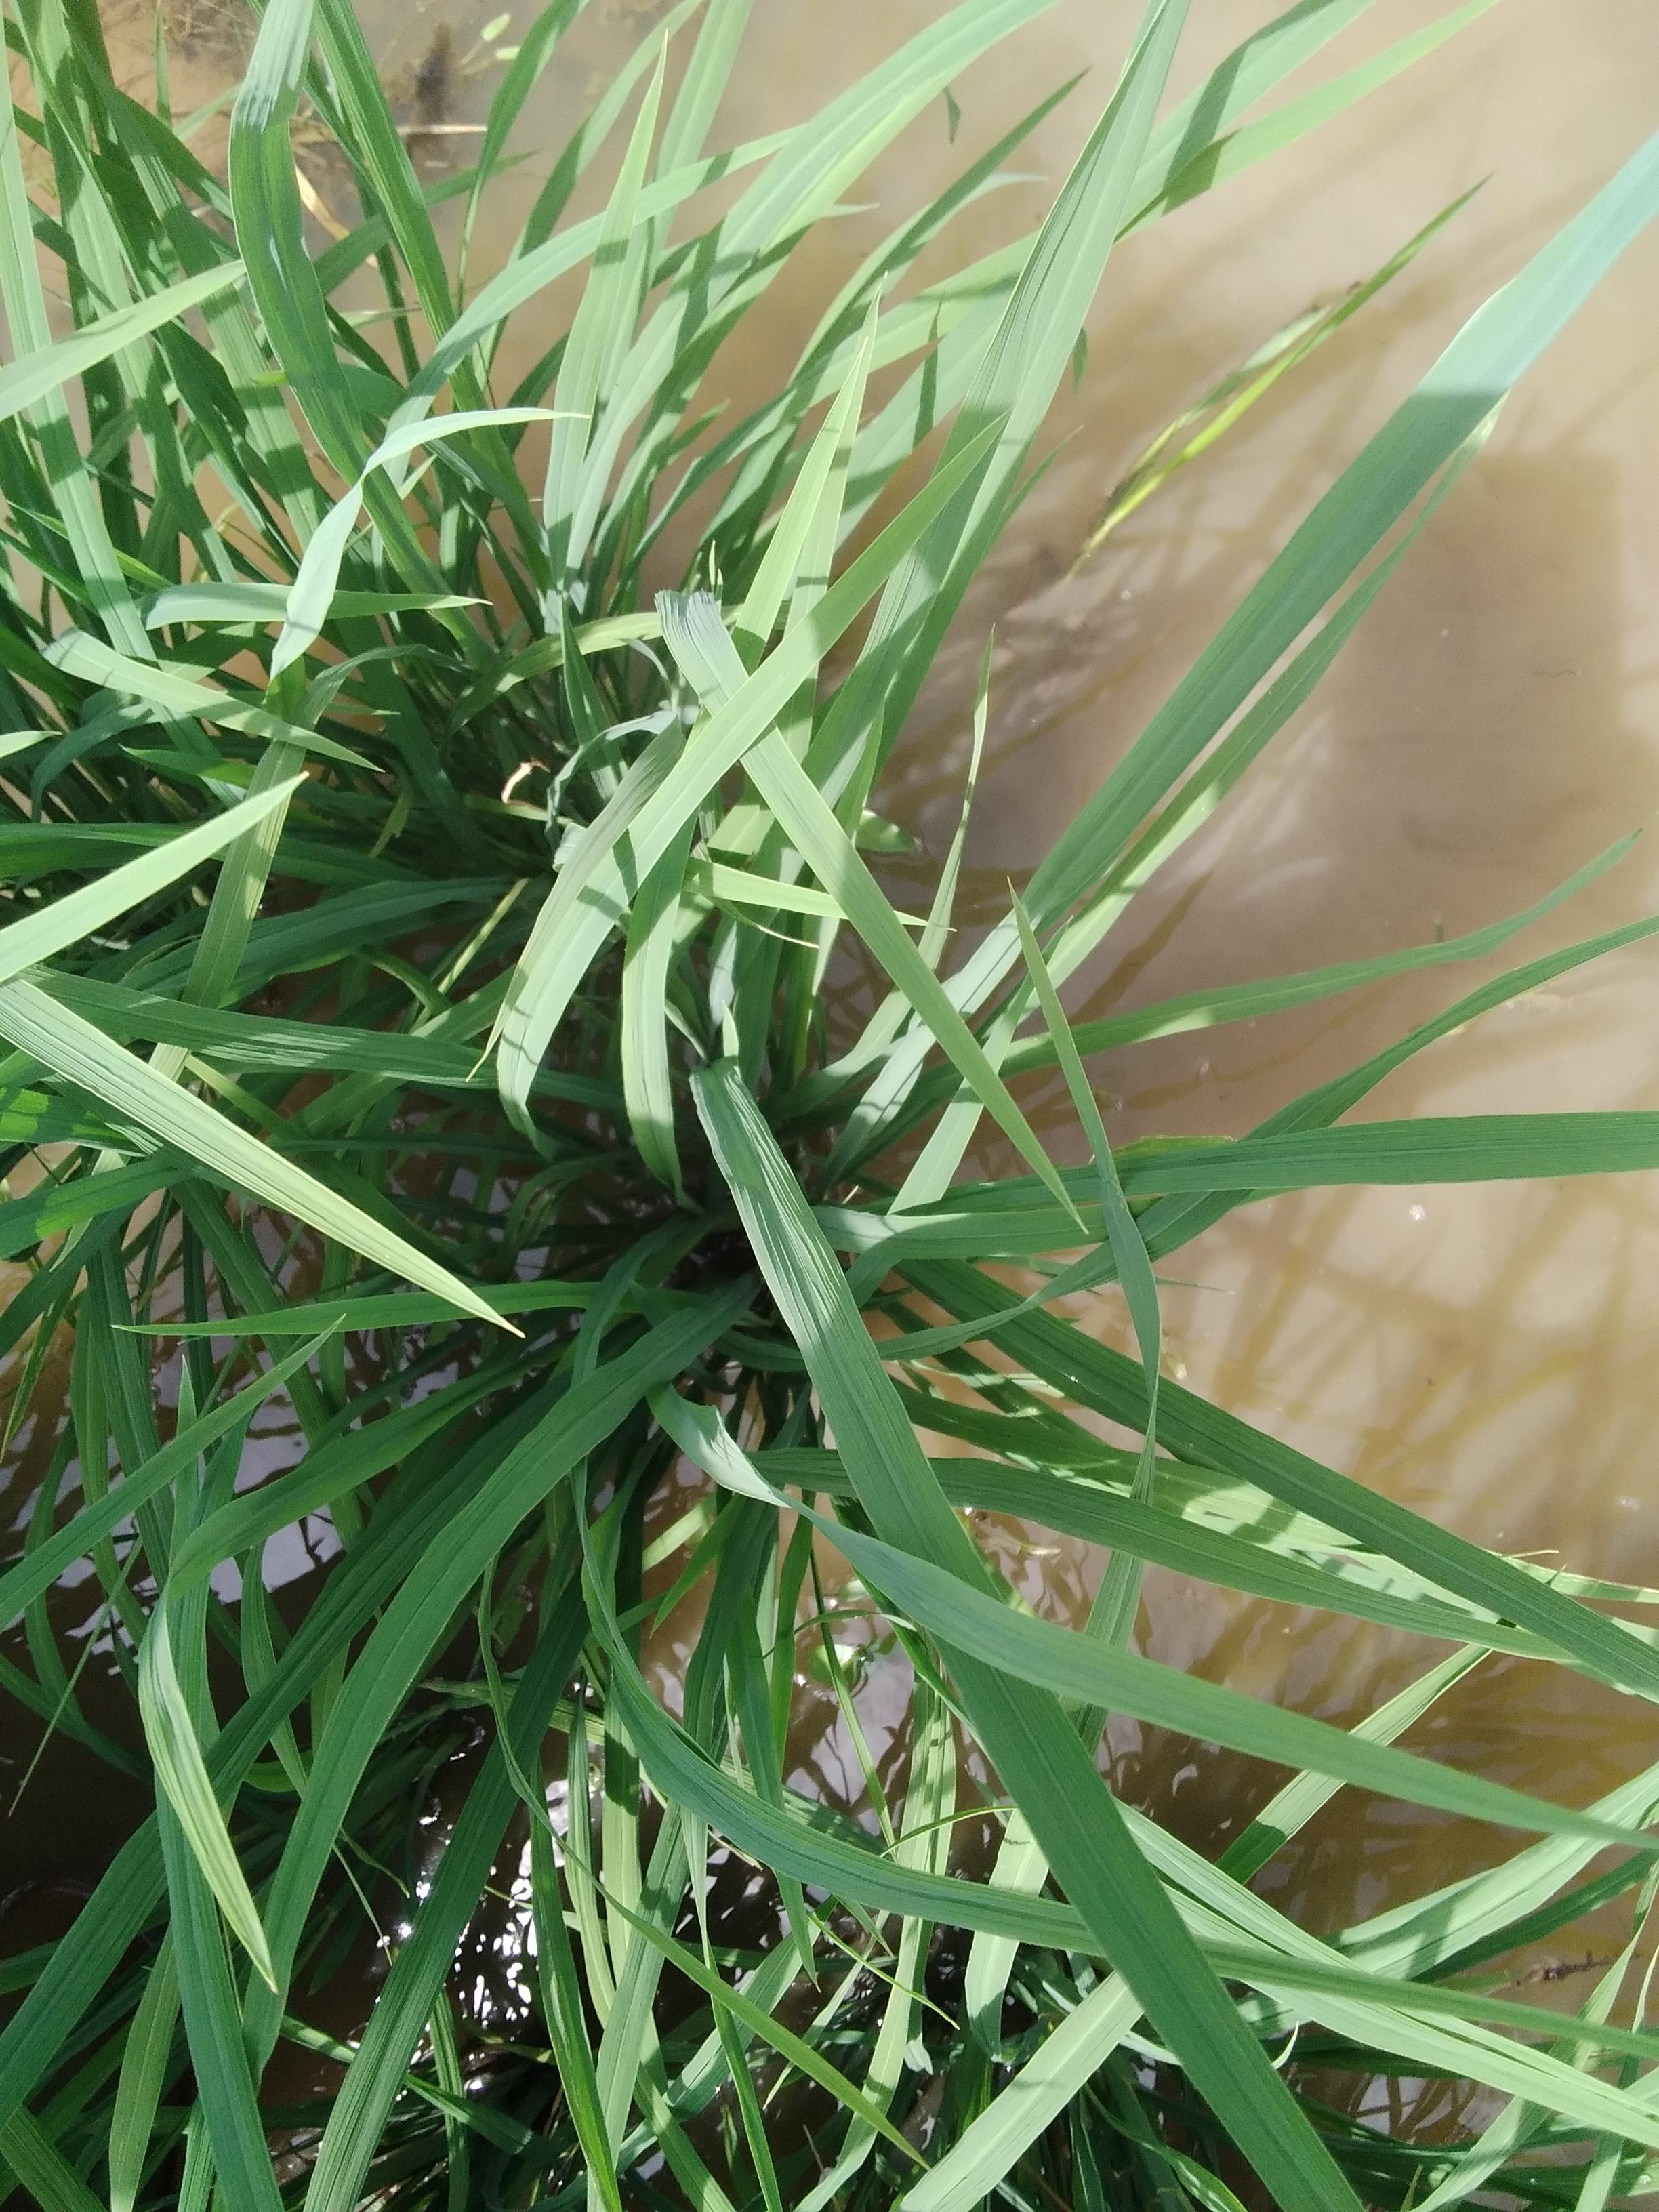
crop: rice
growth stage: elongation stem
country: Nigeria
